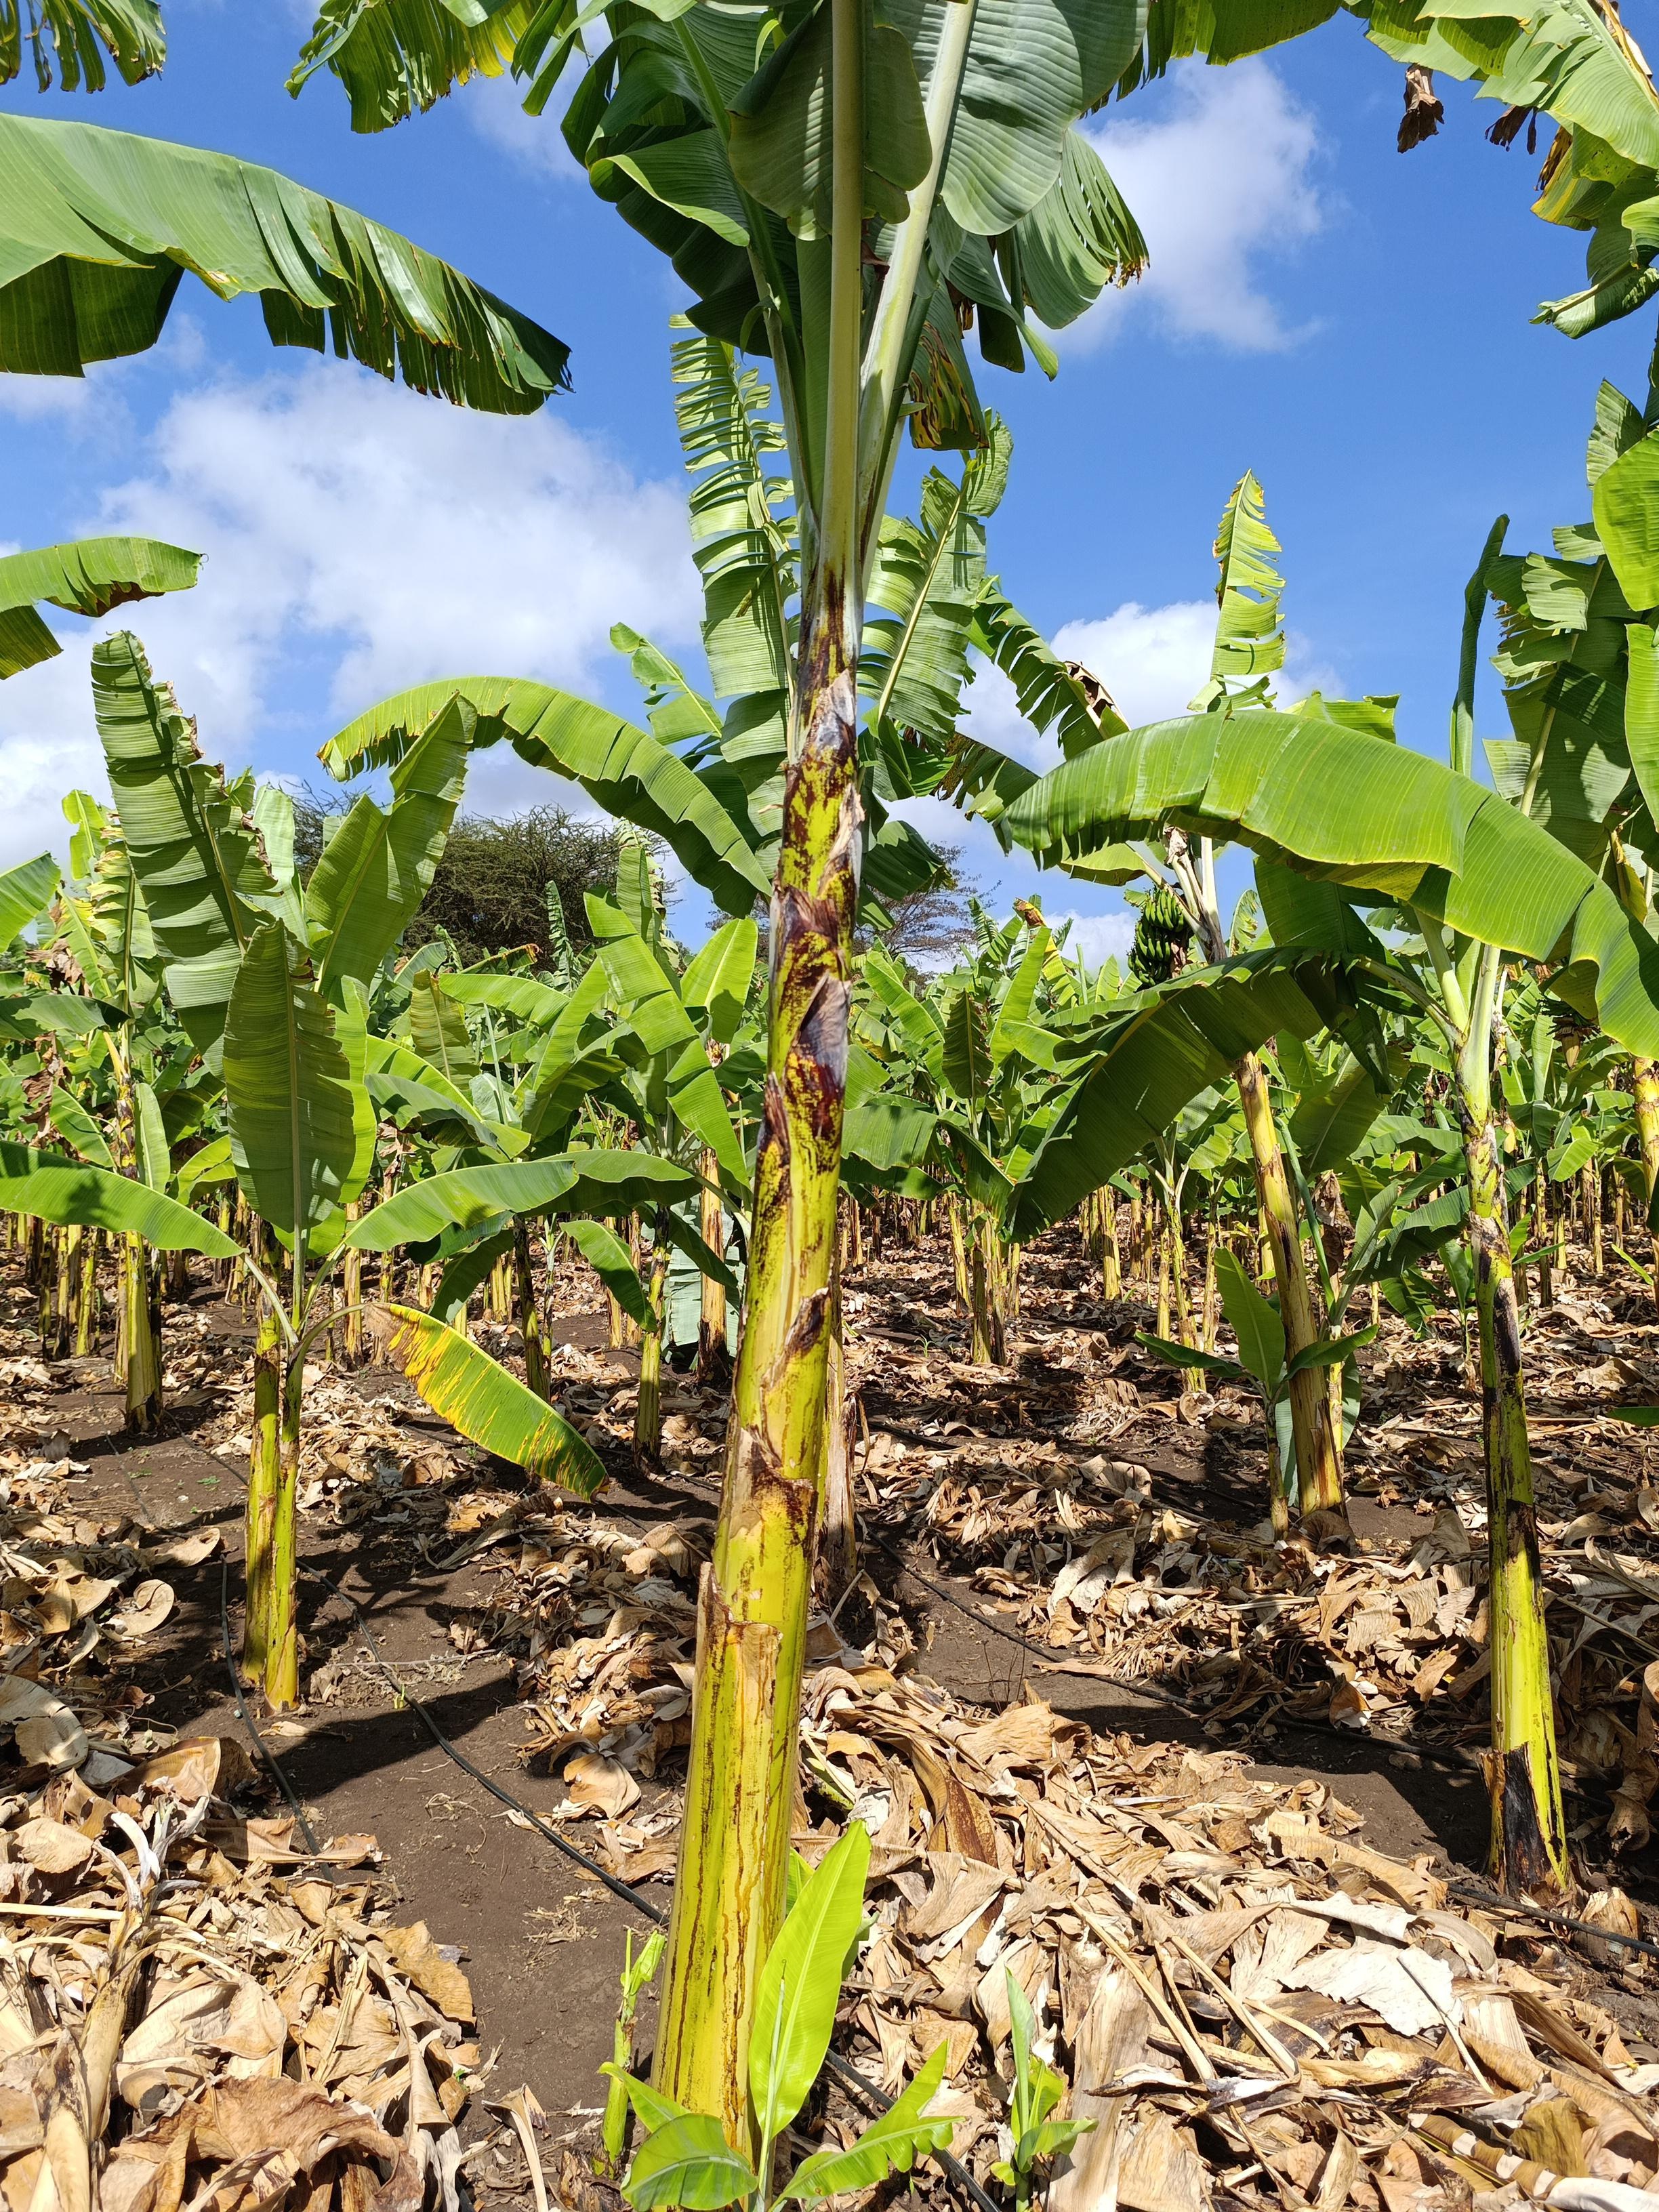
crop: banana
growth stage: vegetative
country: Tanzania
